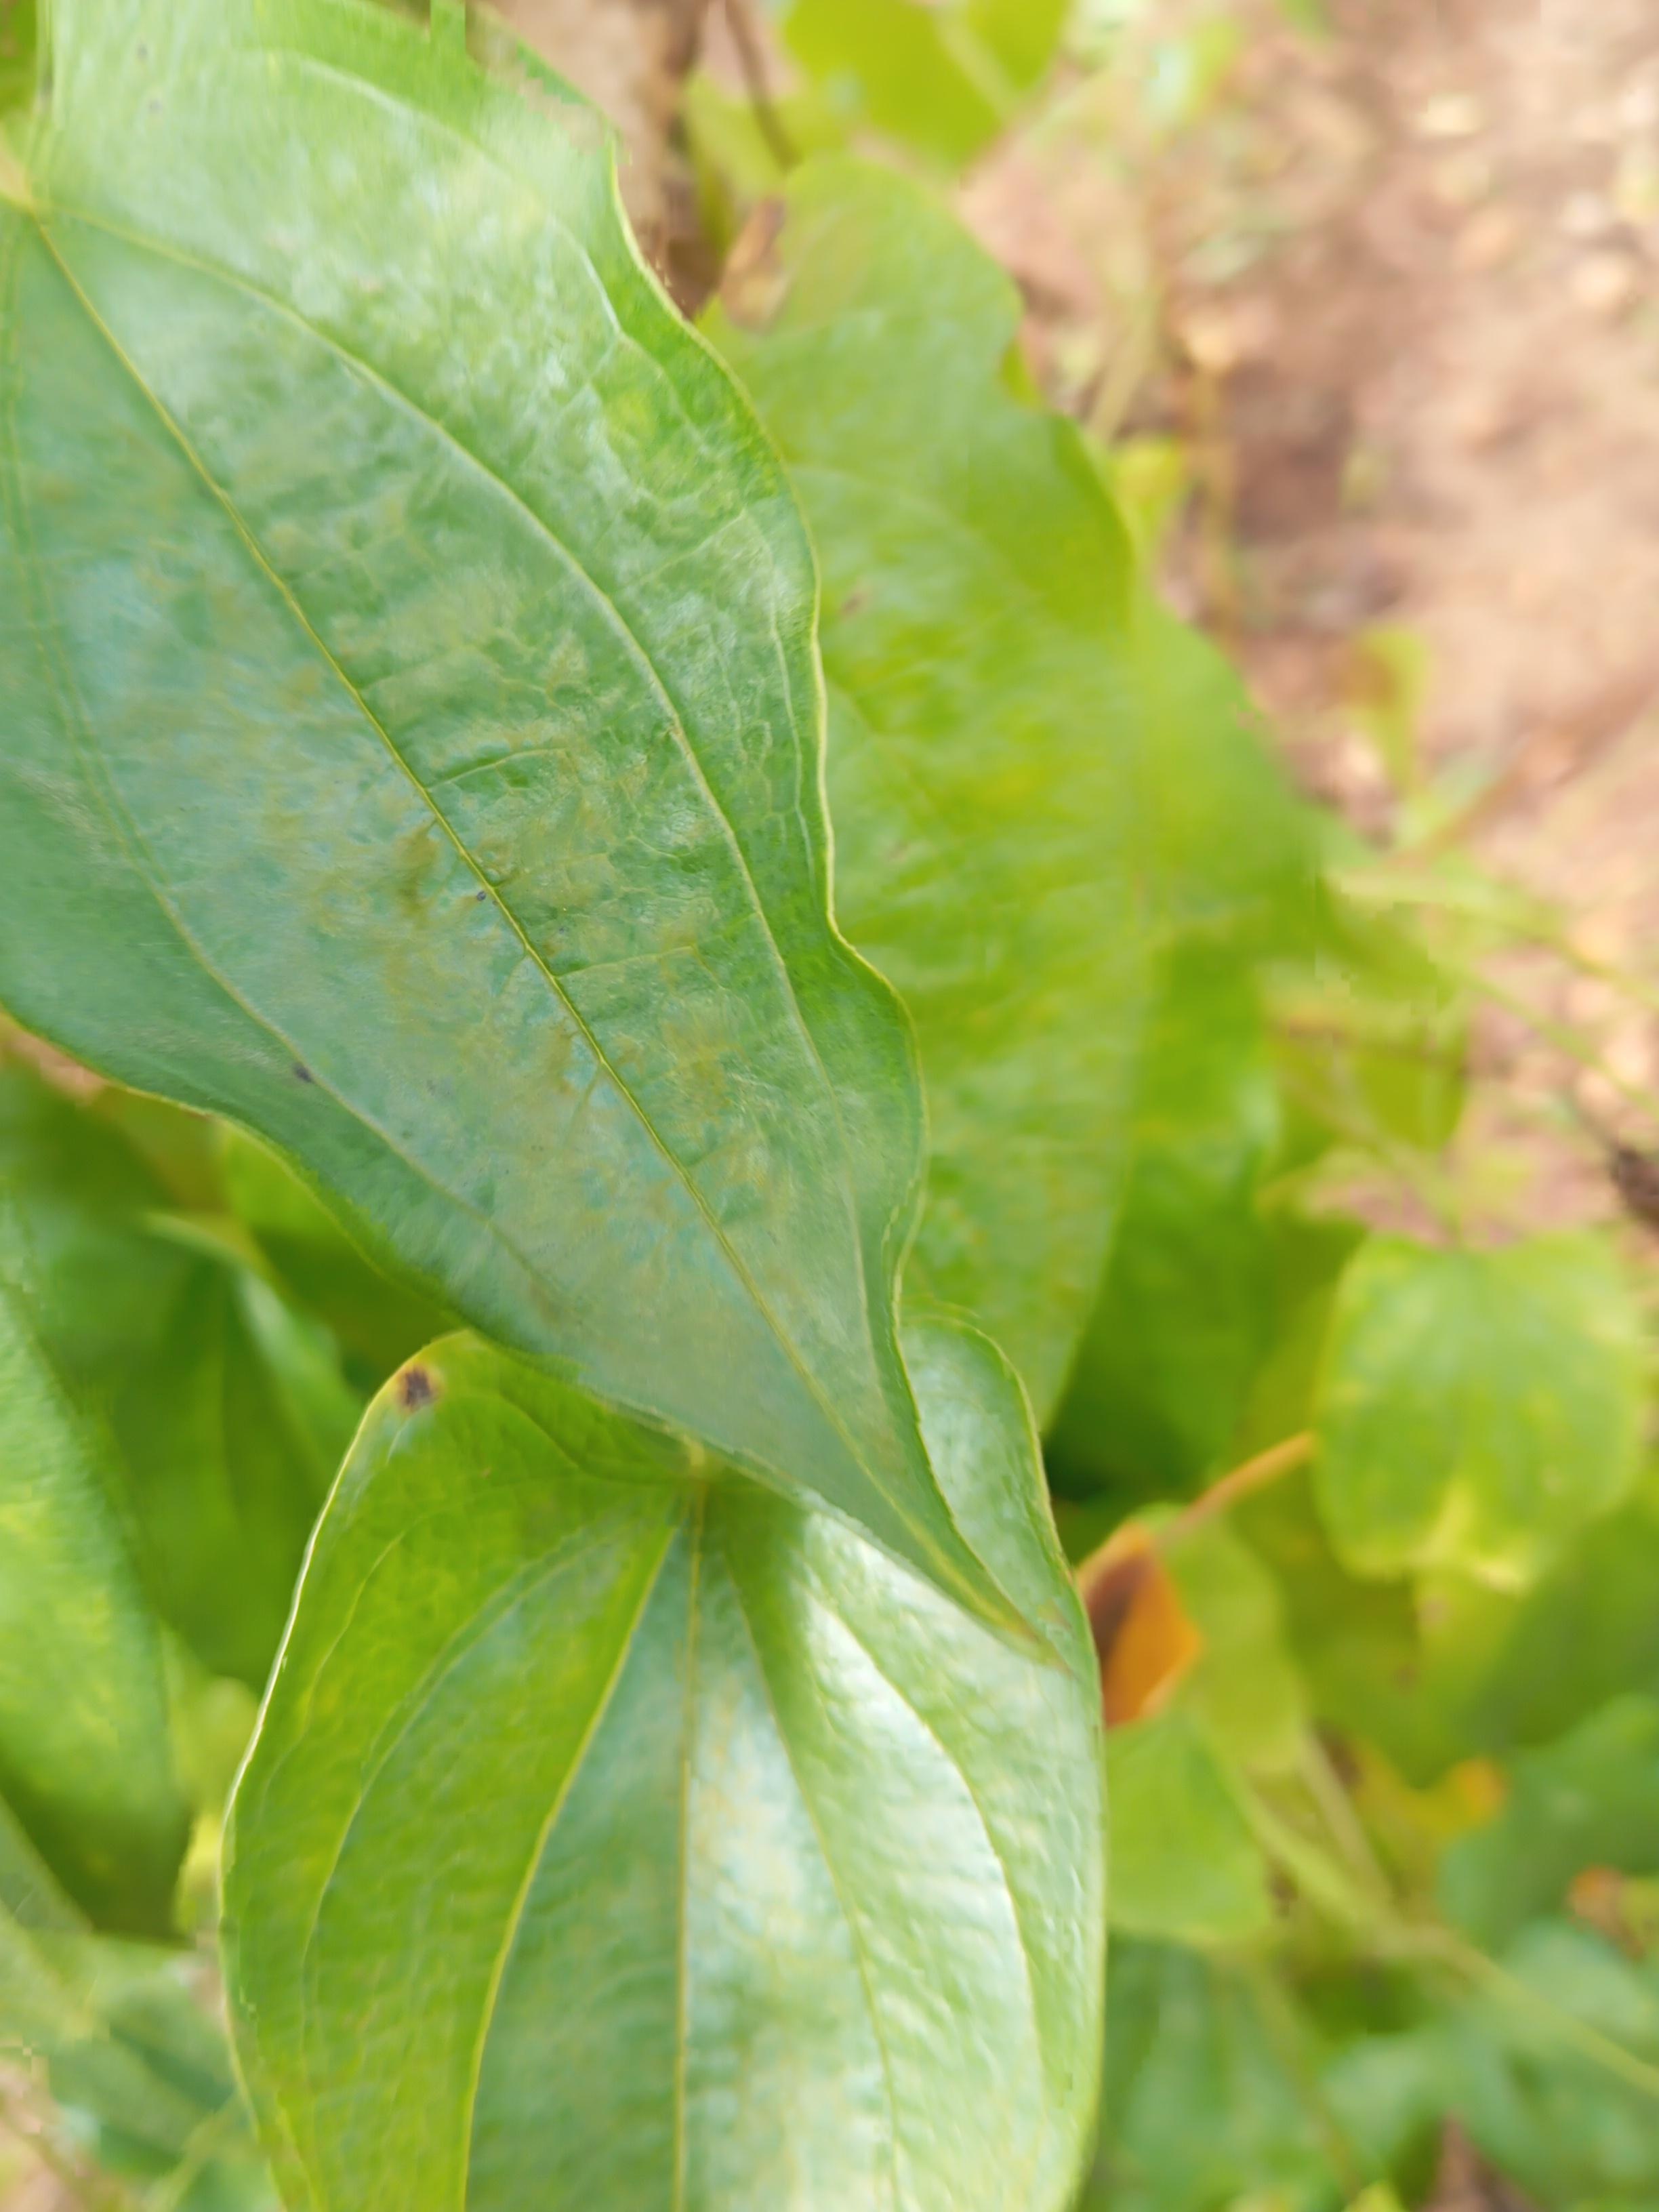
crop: yam
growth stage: maturity
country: Nigeria
